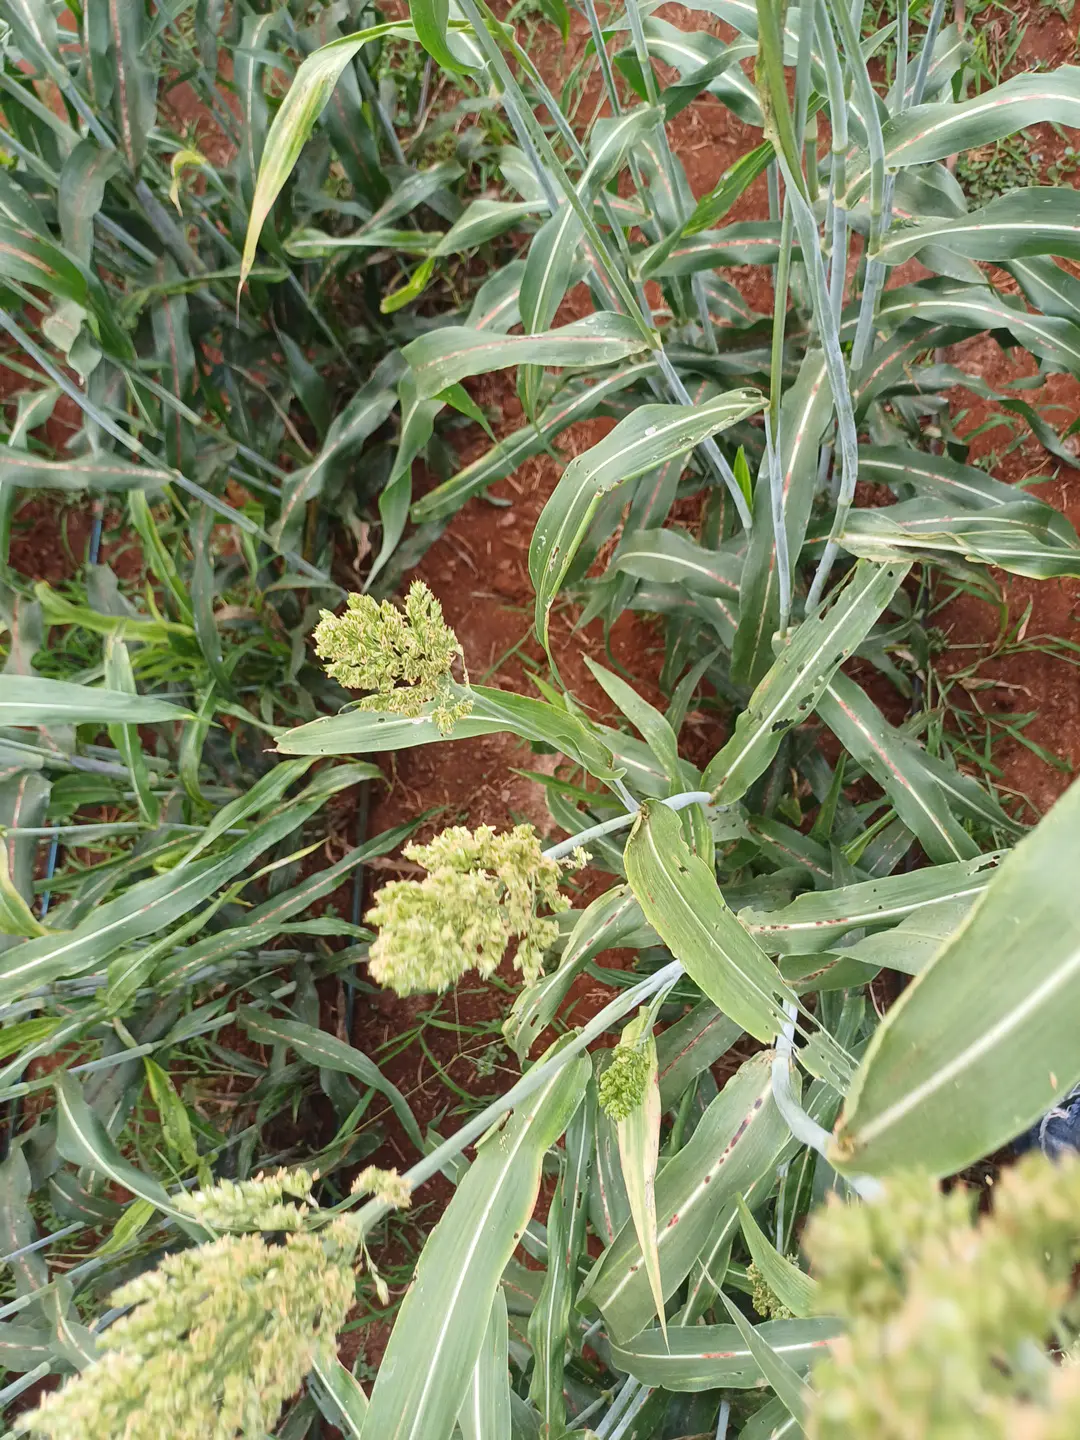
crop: sorghum
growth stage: filling grain
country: Kenya
